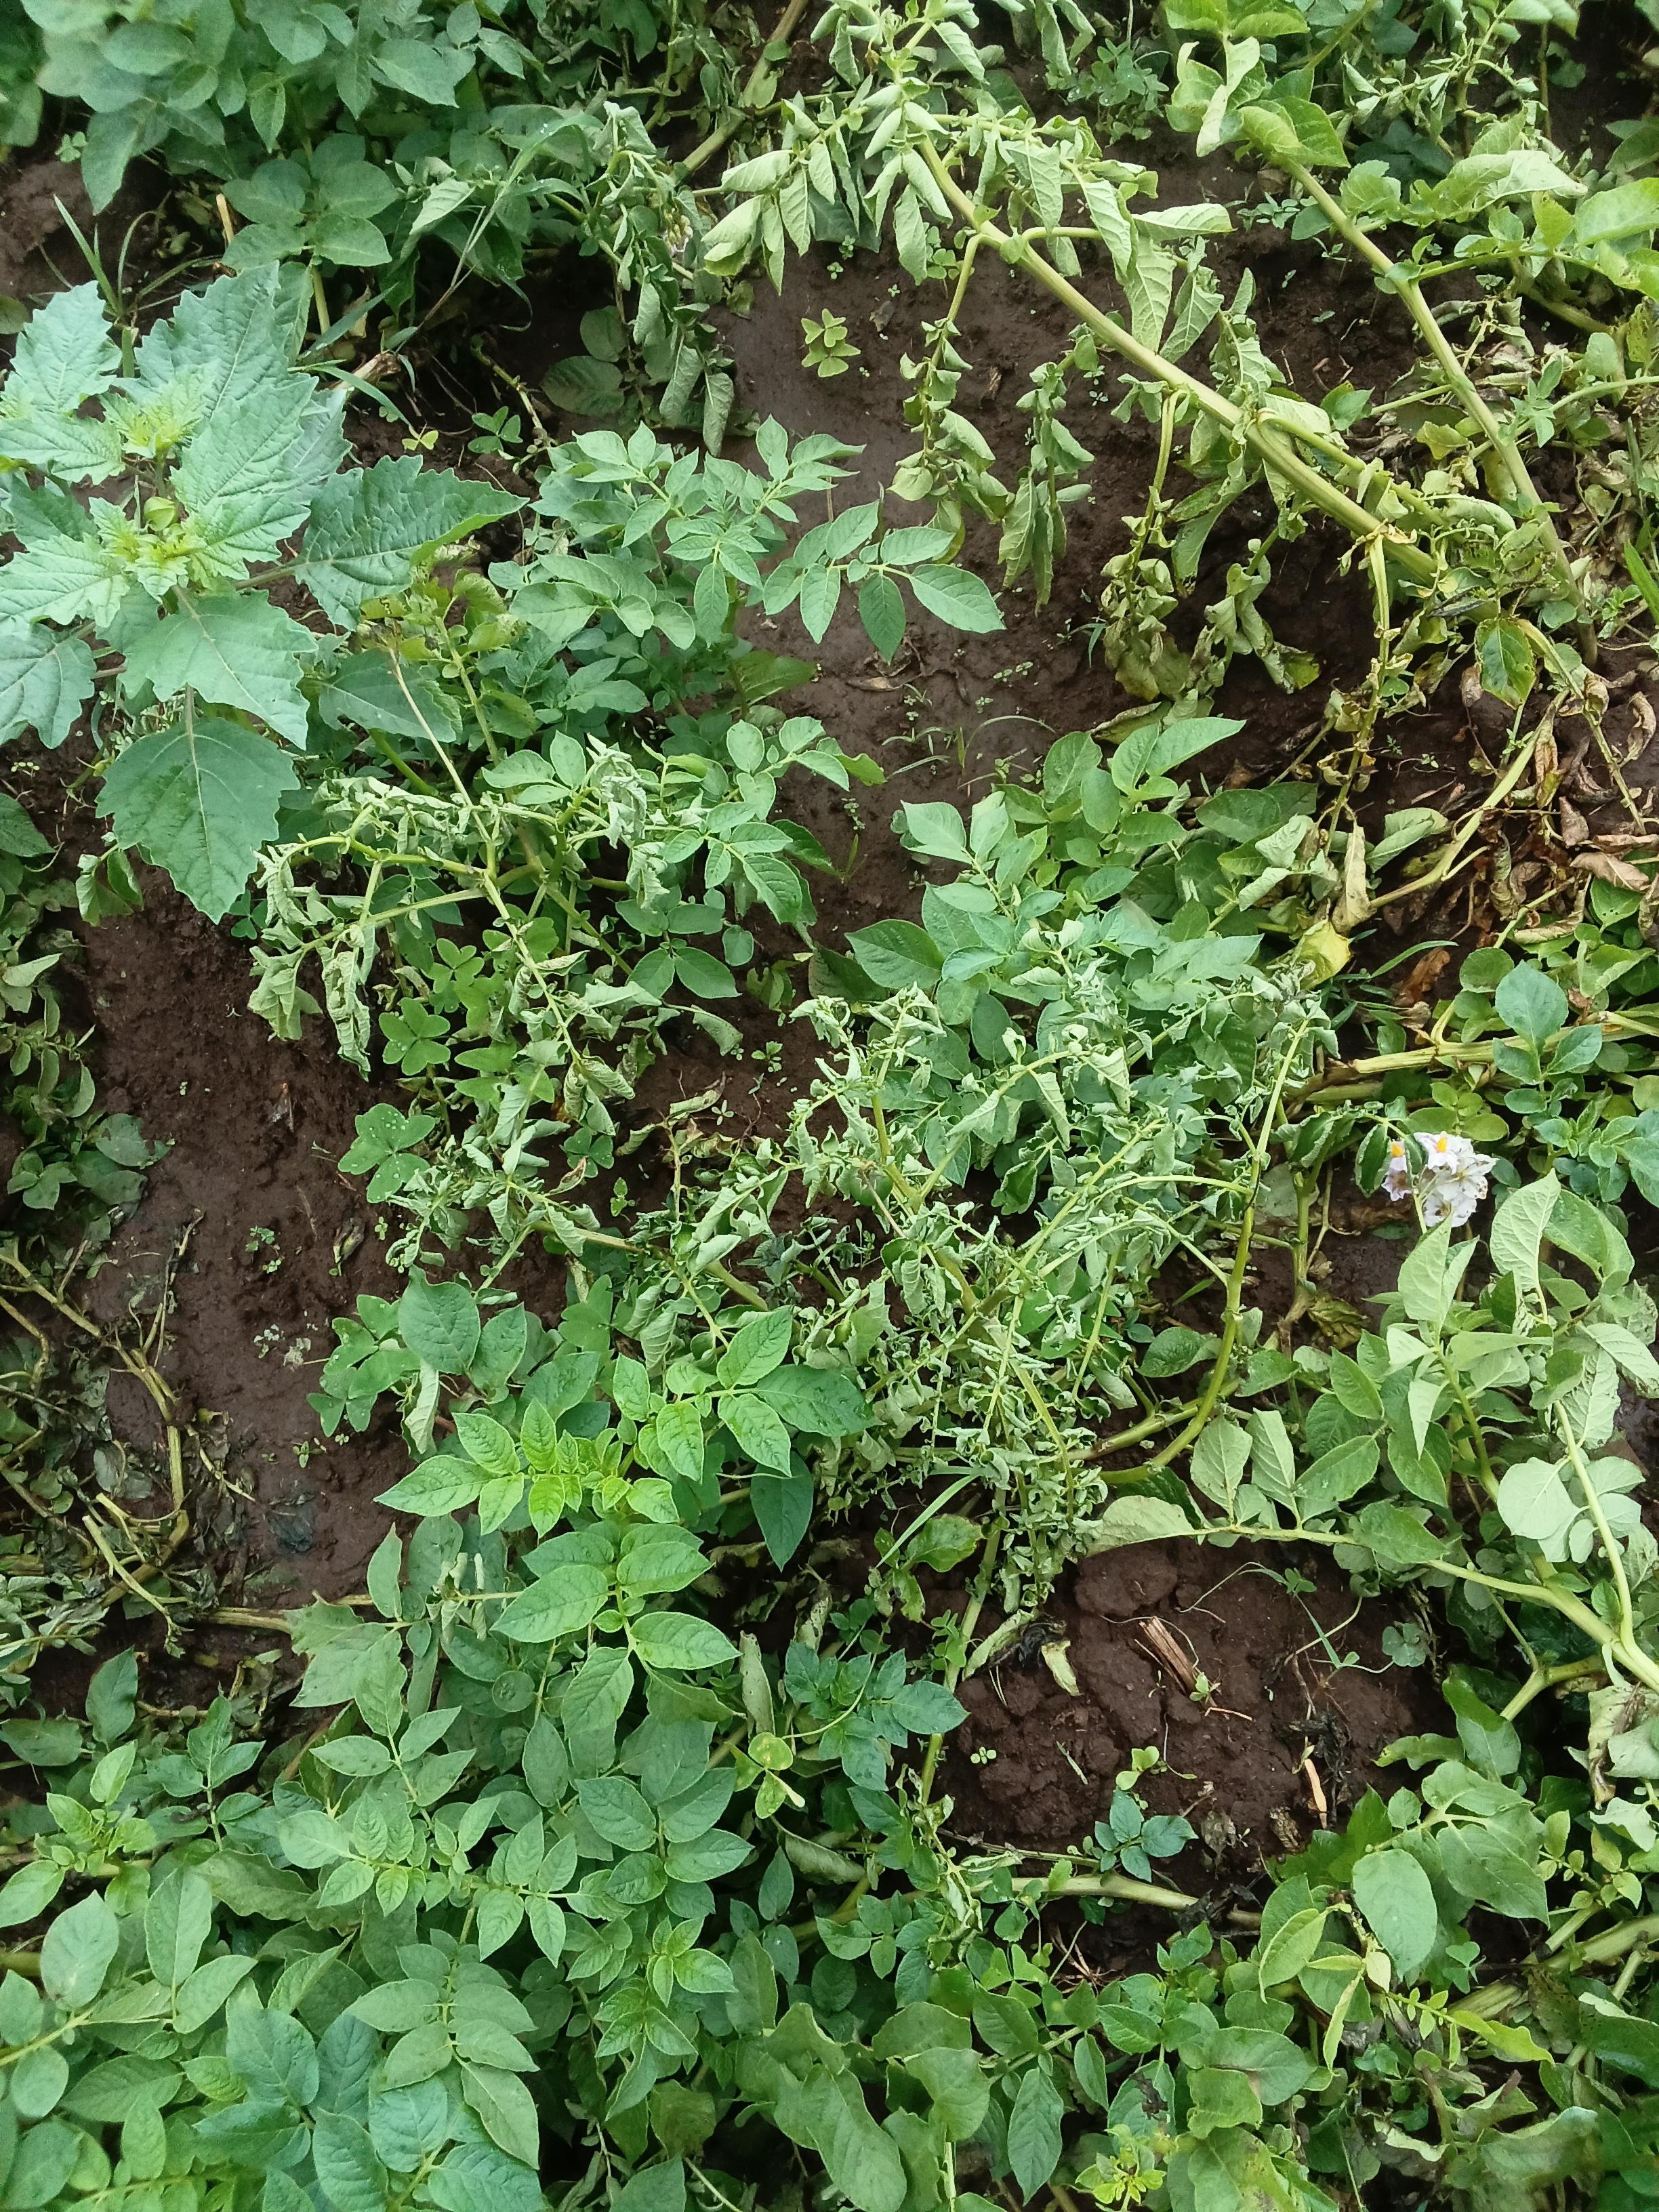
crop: potato
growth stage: vegetative
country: Kenya
